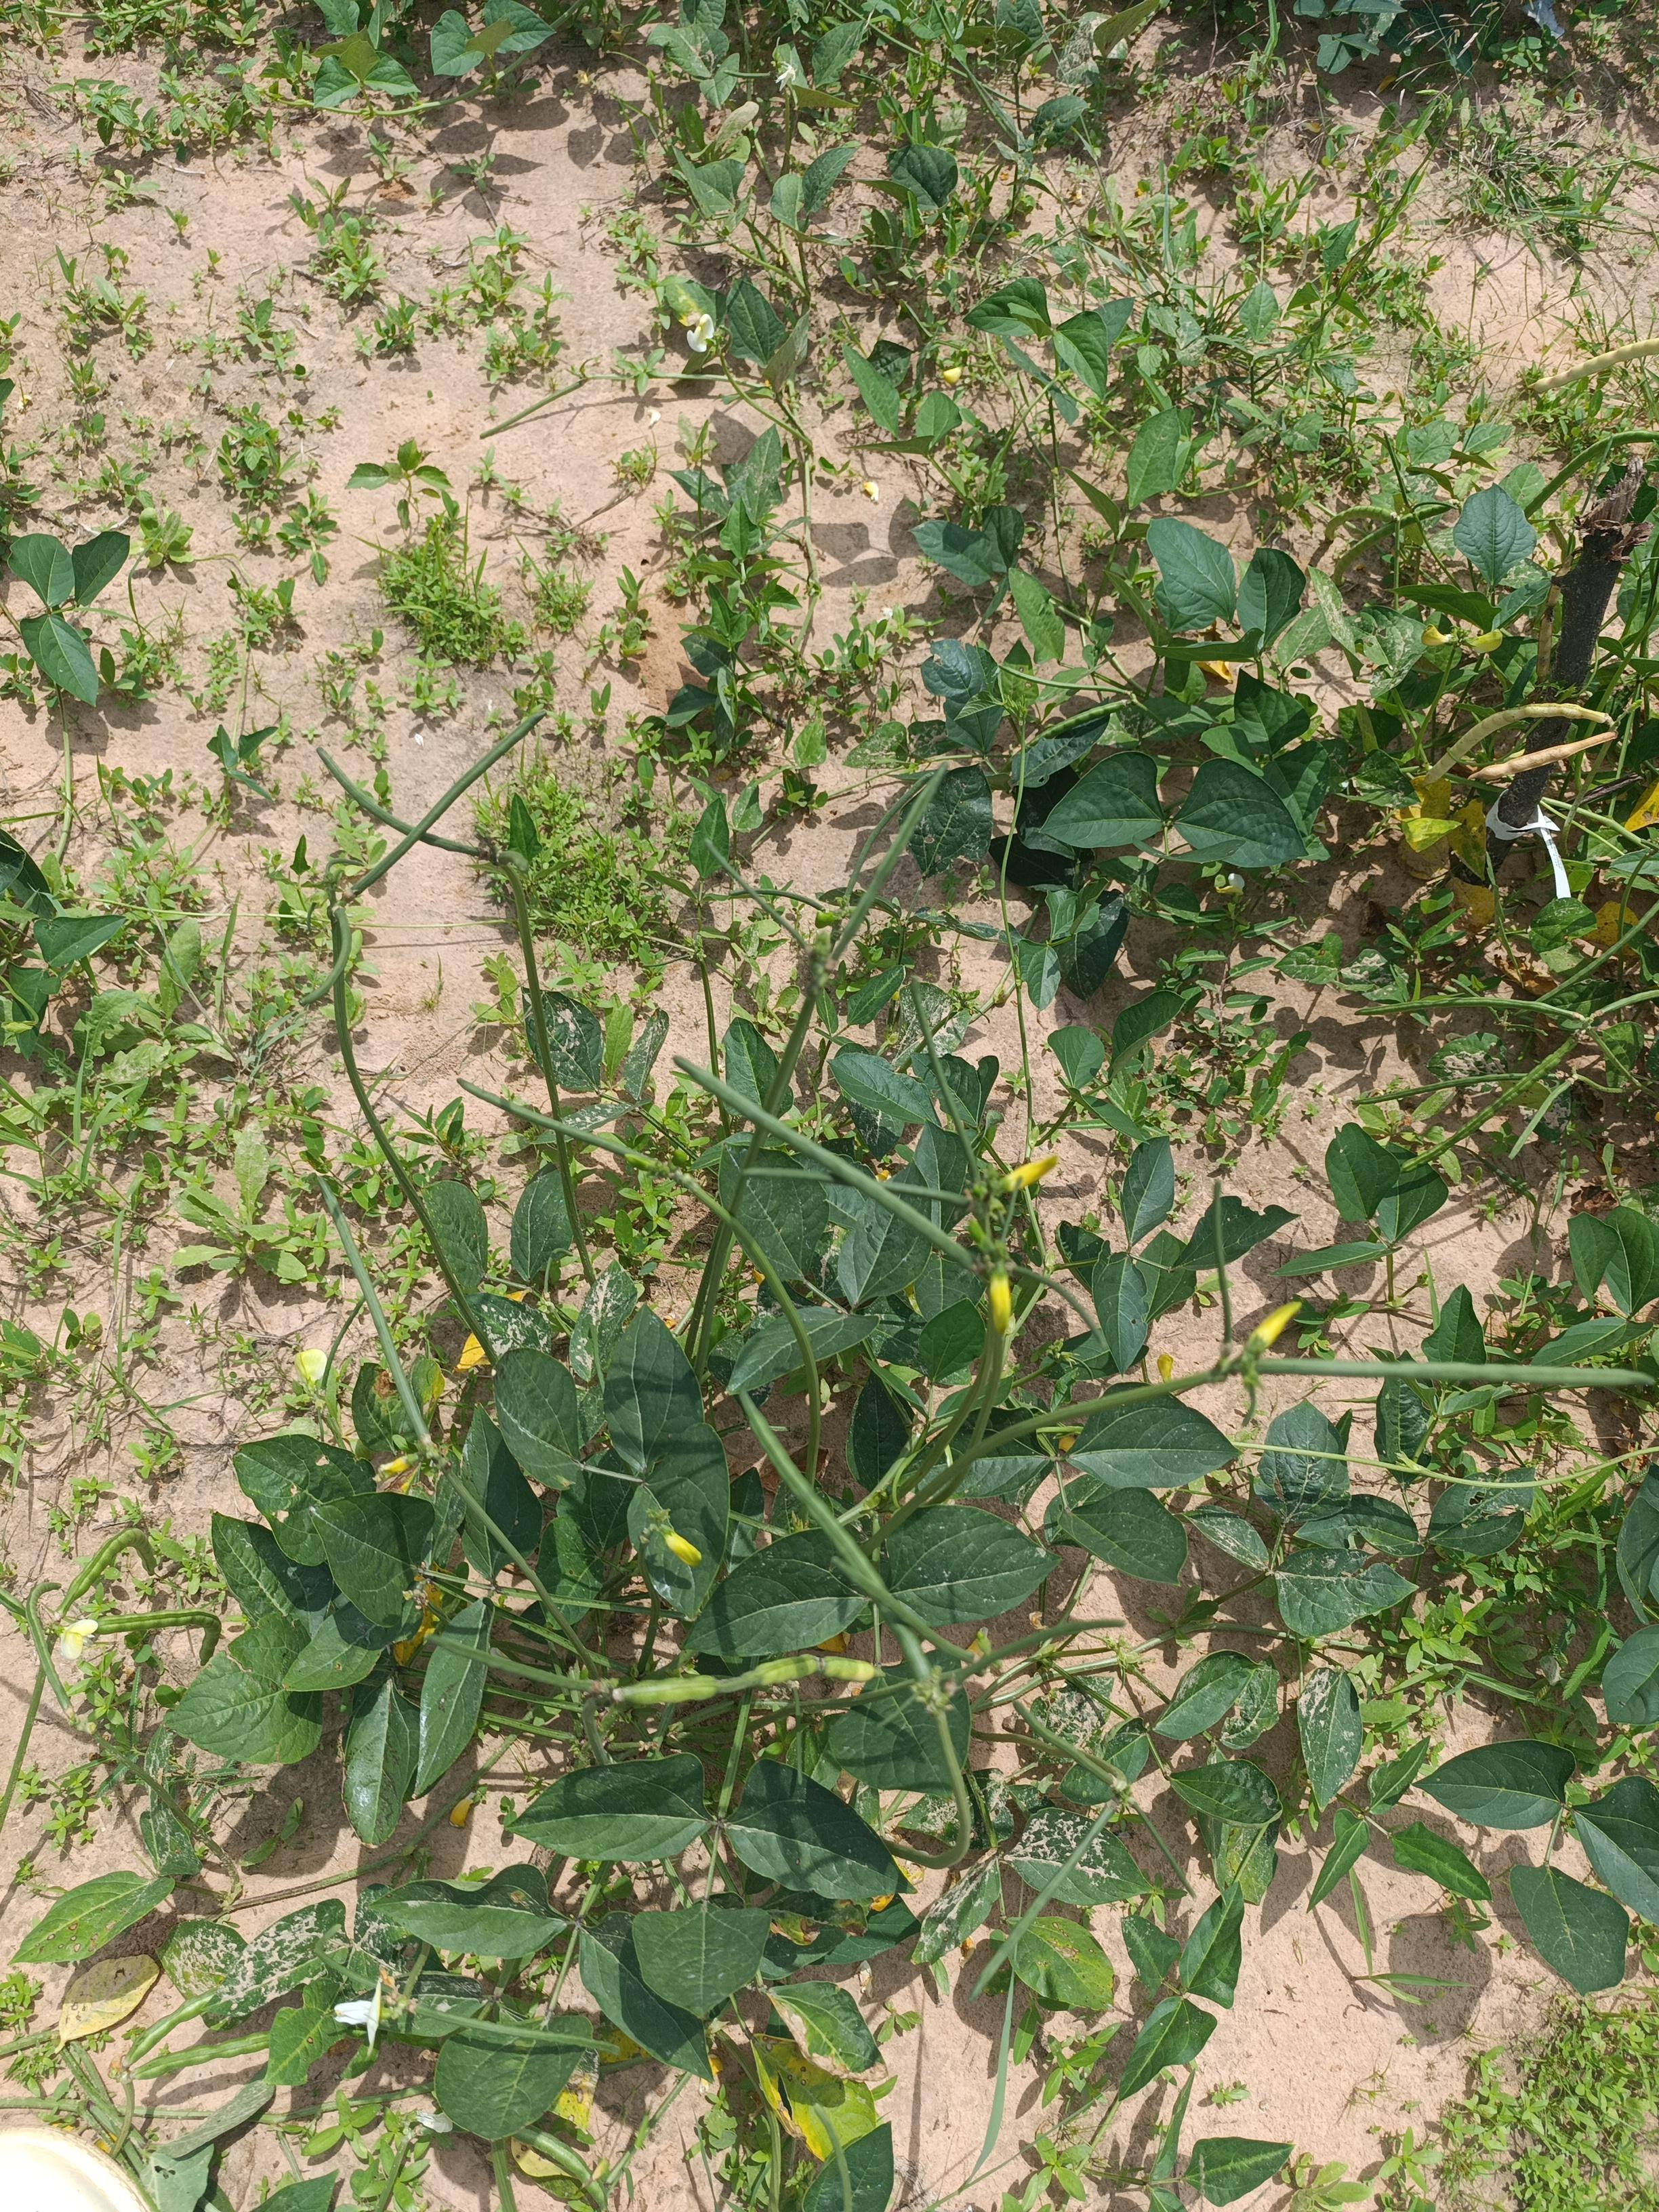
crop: cowpea
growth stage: maturity
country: Nigeria
